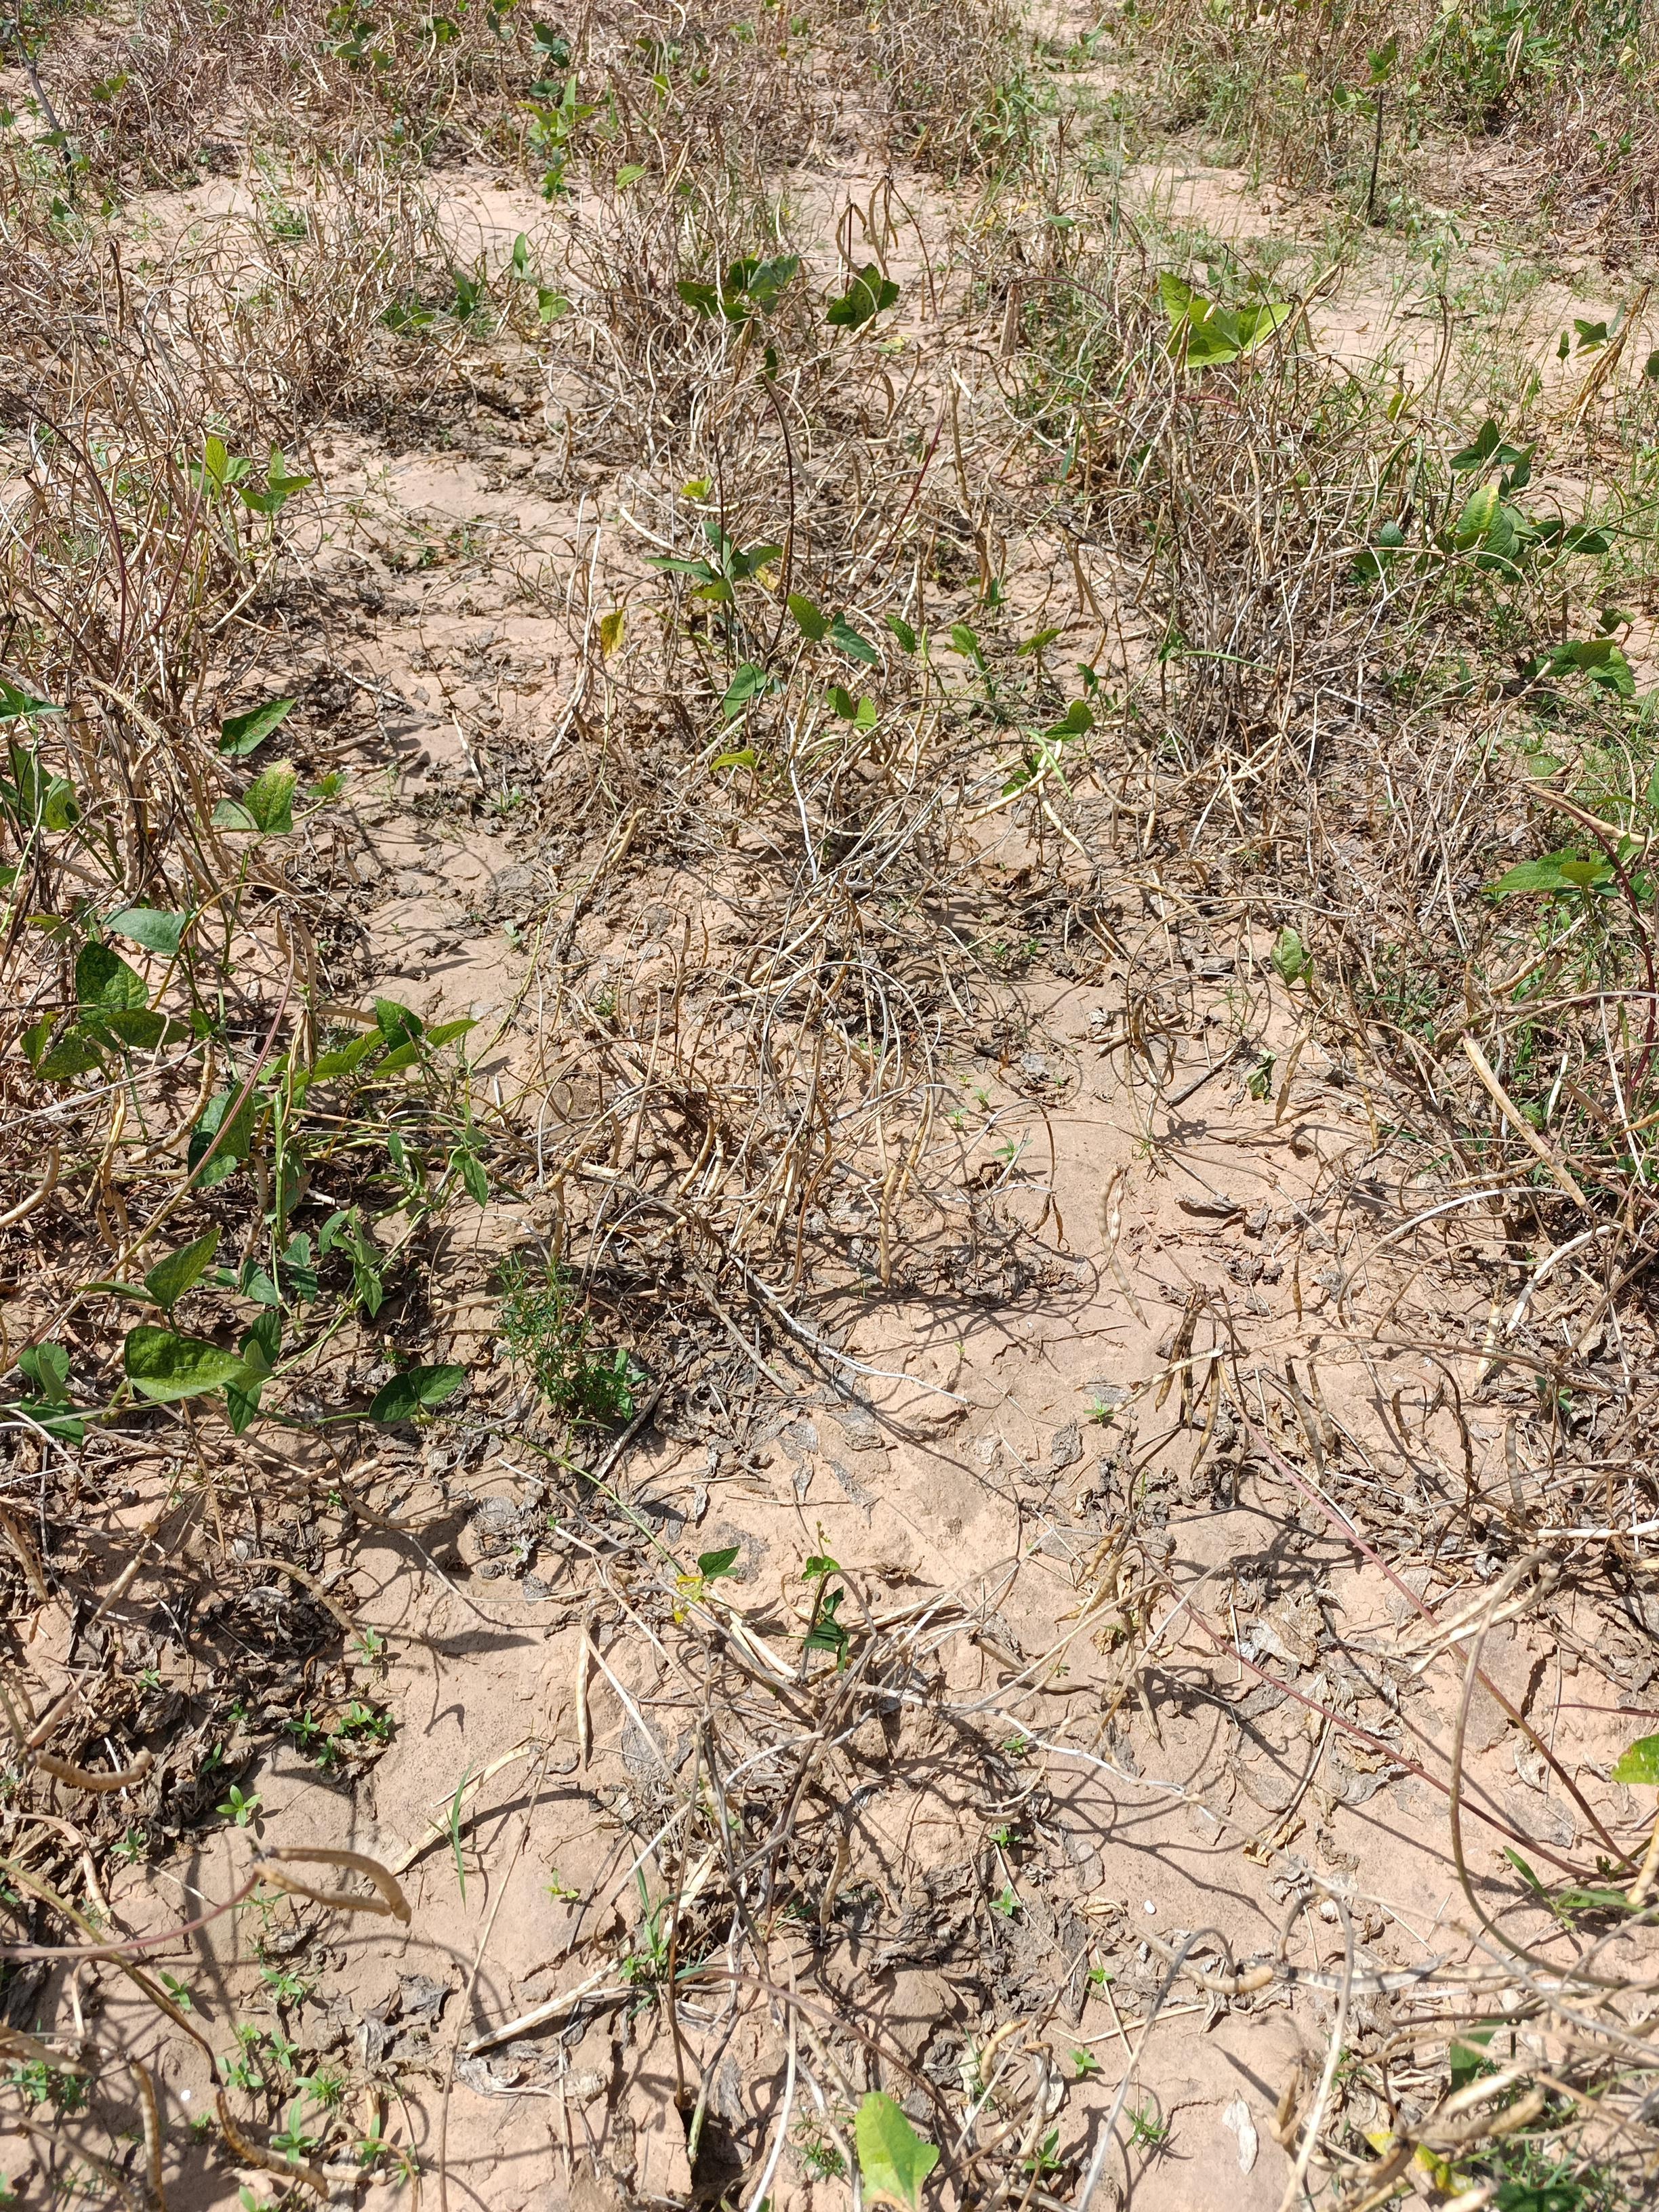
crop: cowpea
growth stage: maturity
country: Nigeria
